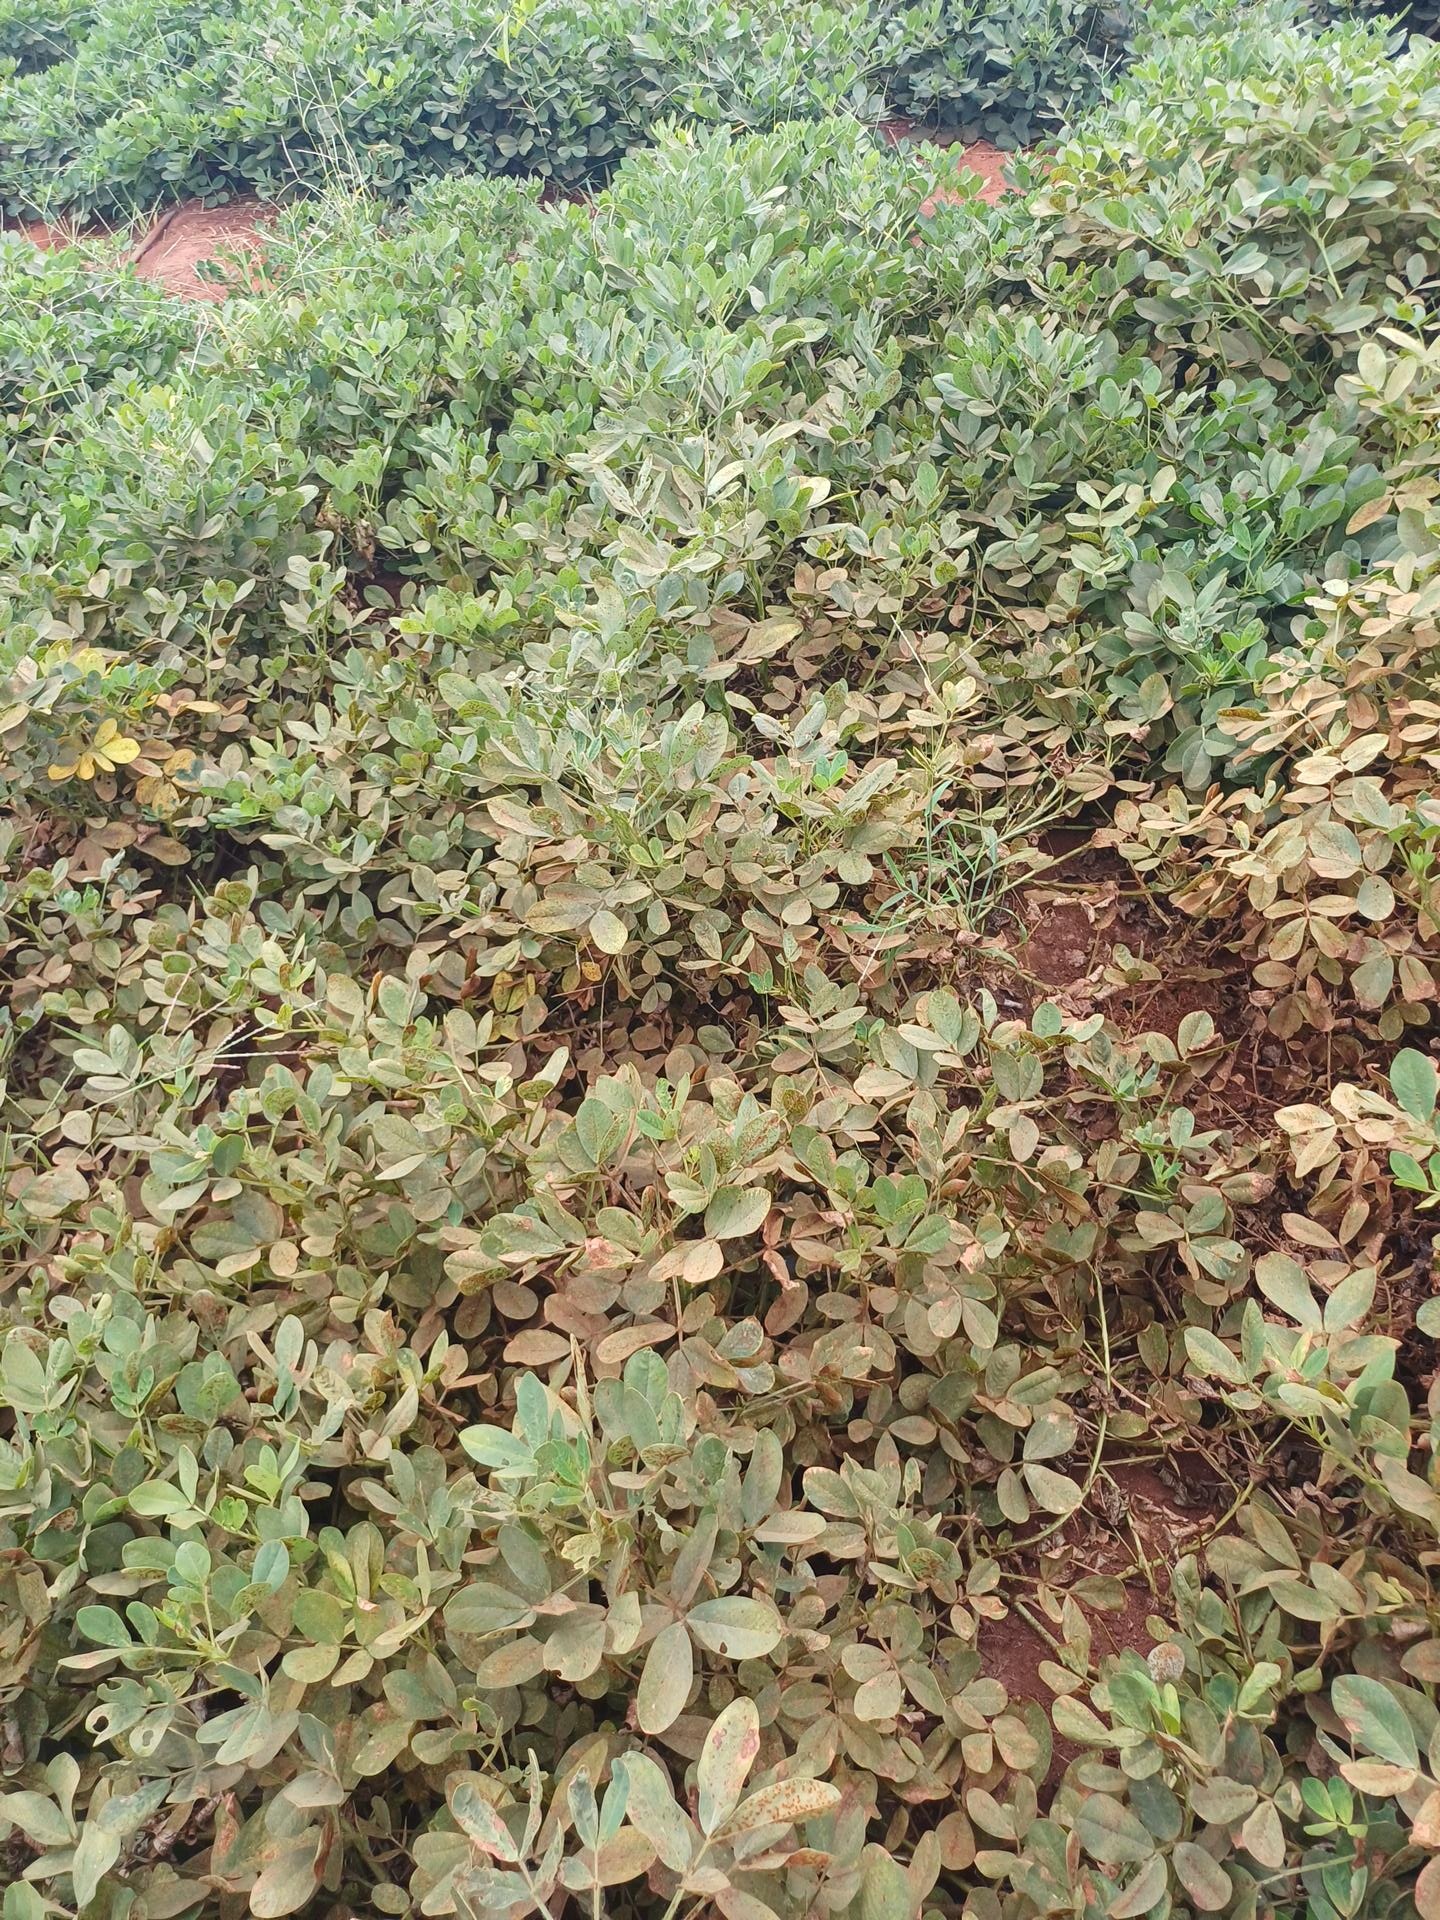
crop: groundnut
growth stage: maturity
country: Kenya
